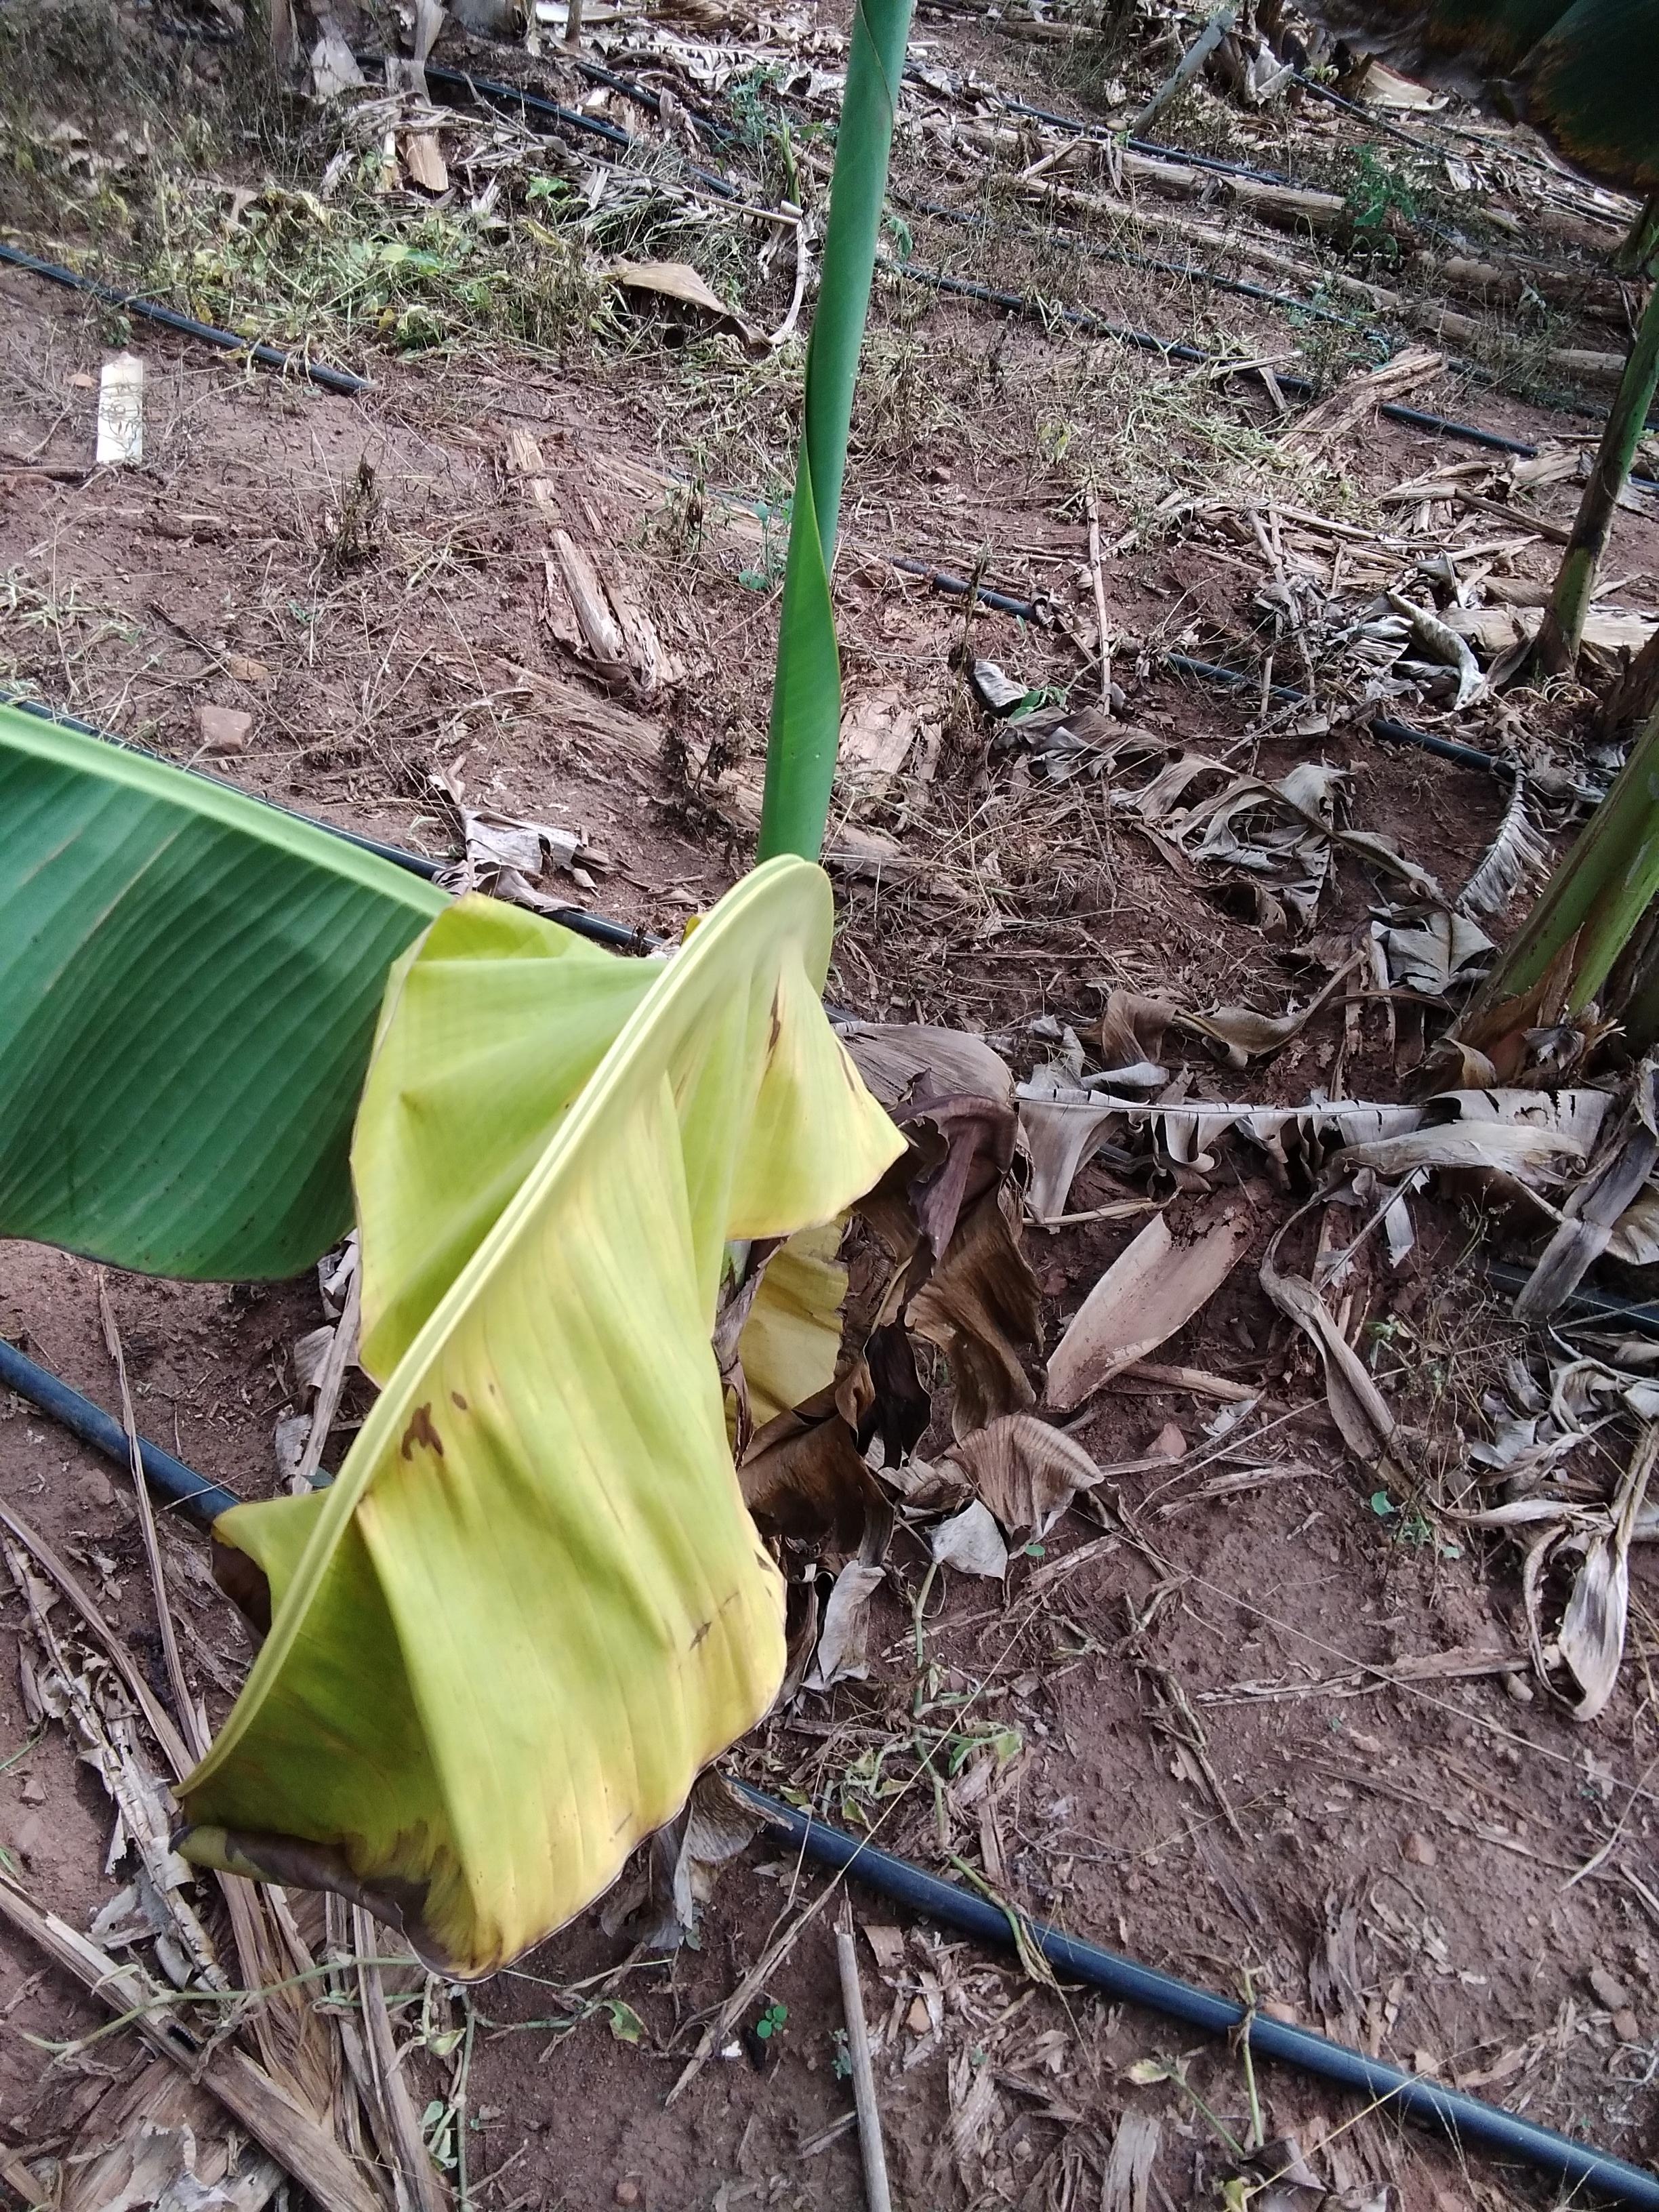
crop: banana
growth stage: vegetative
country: Uganda
